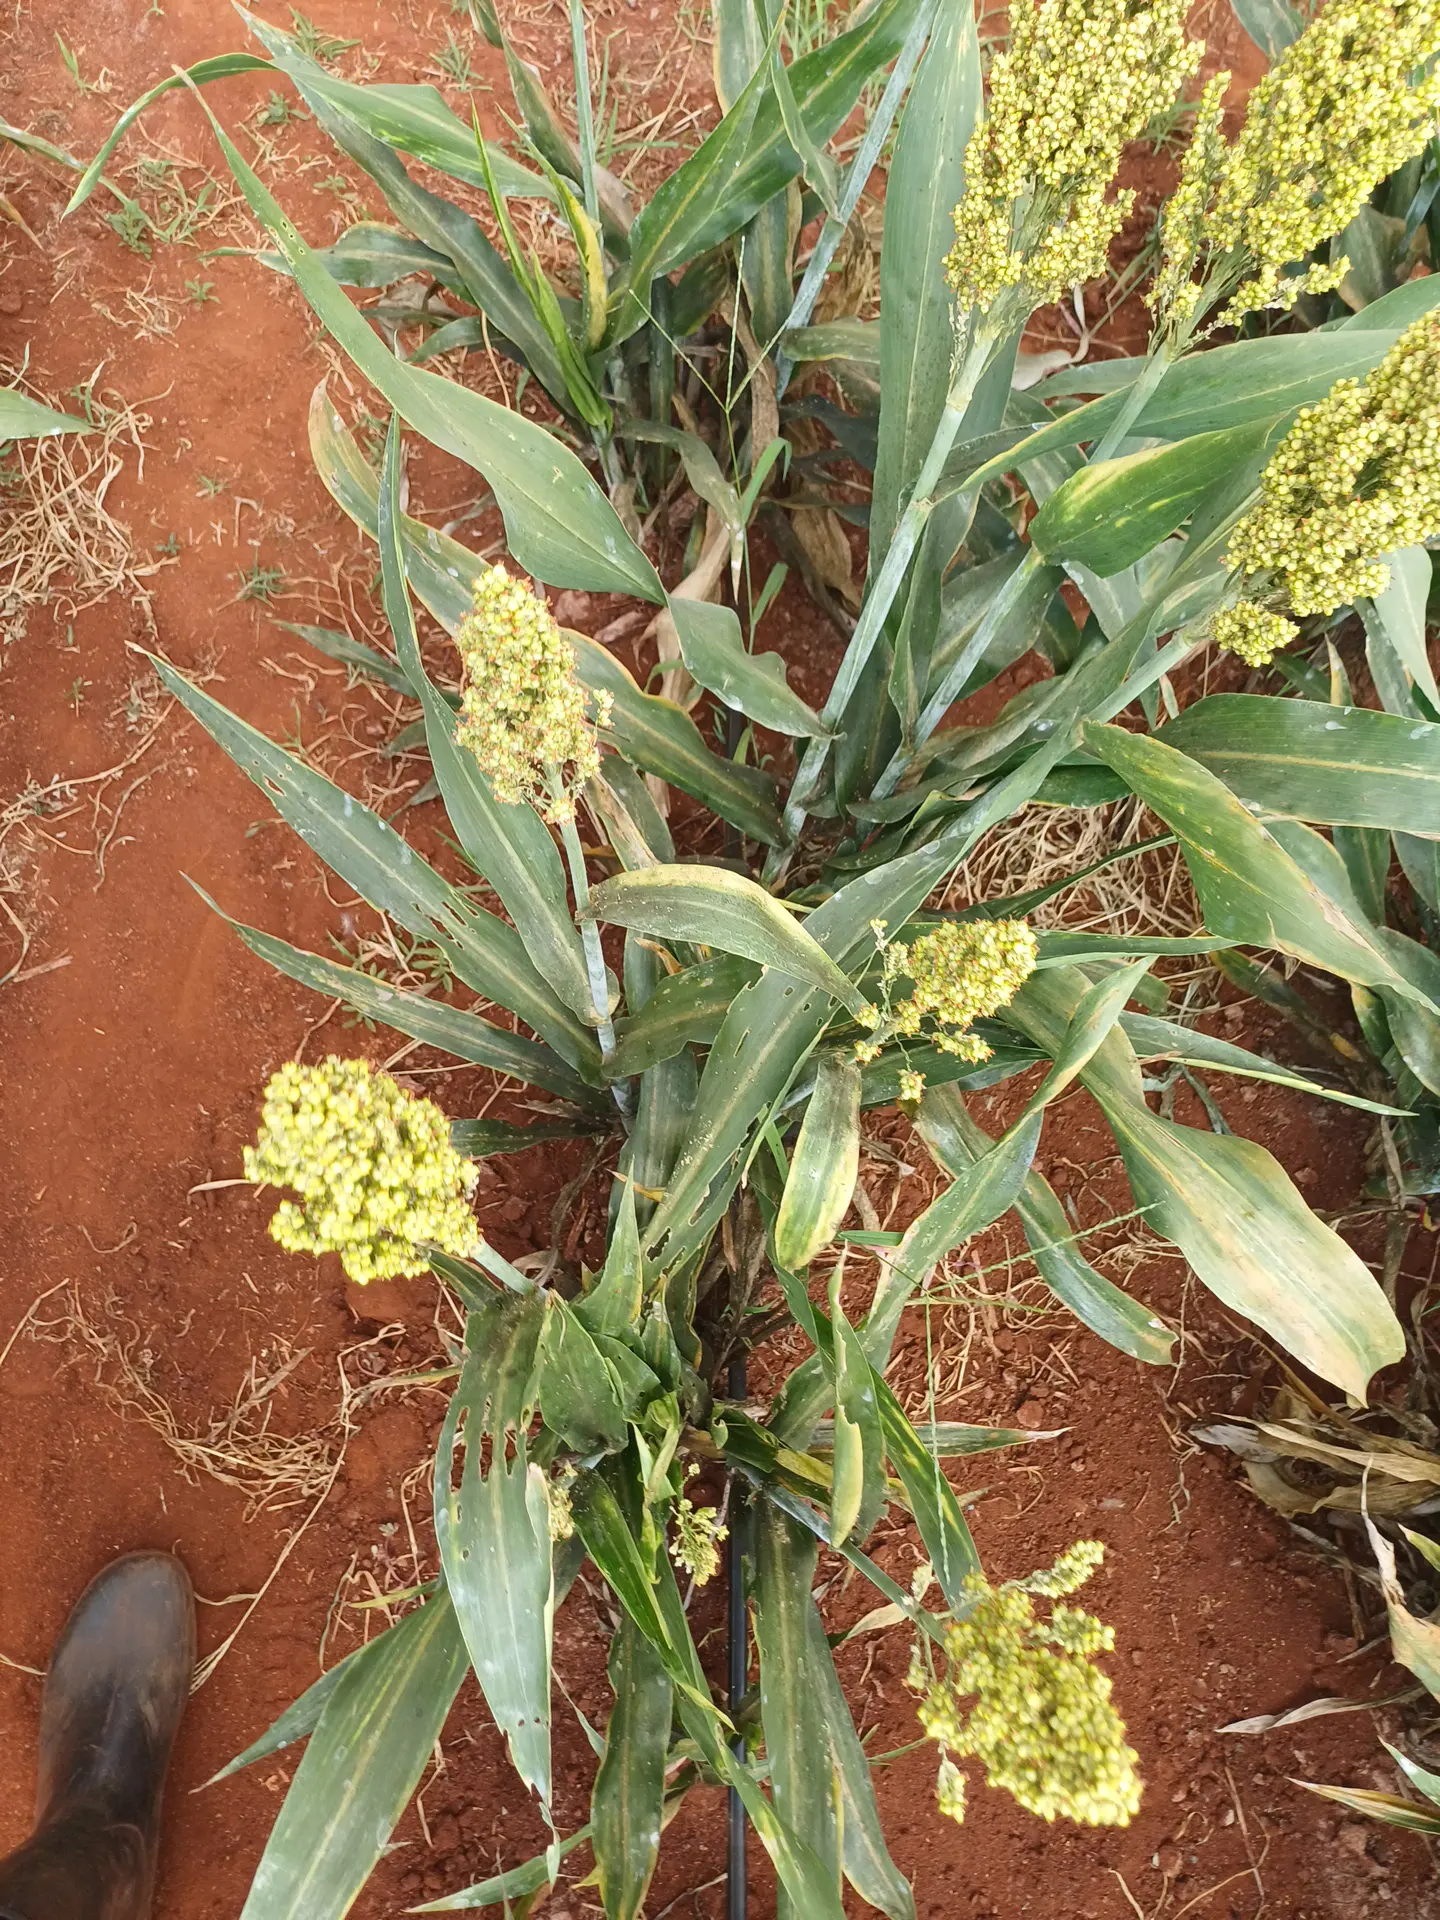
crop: sorghum
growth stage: filling grain
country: Kenya
